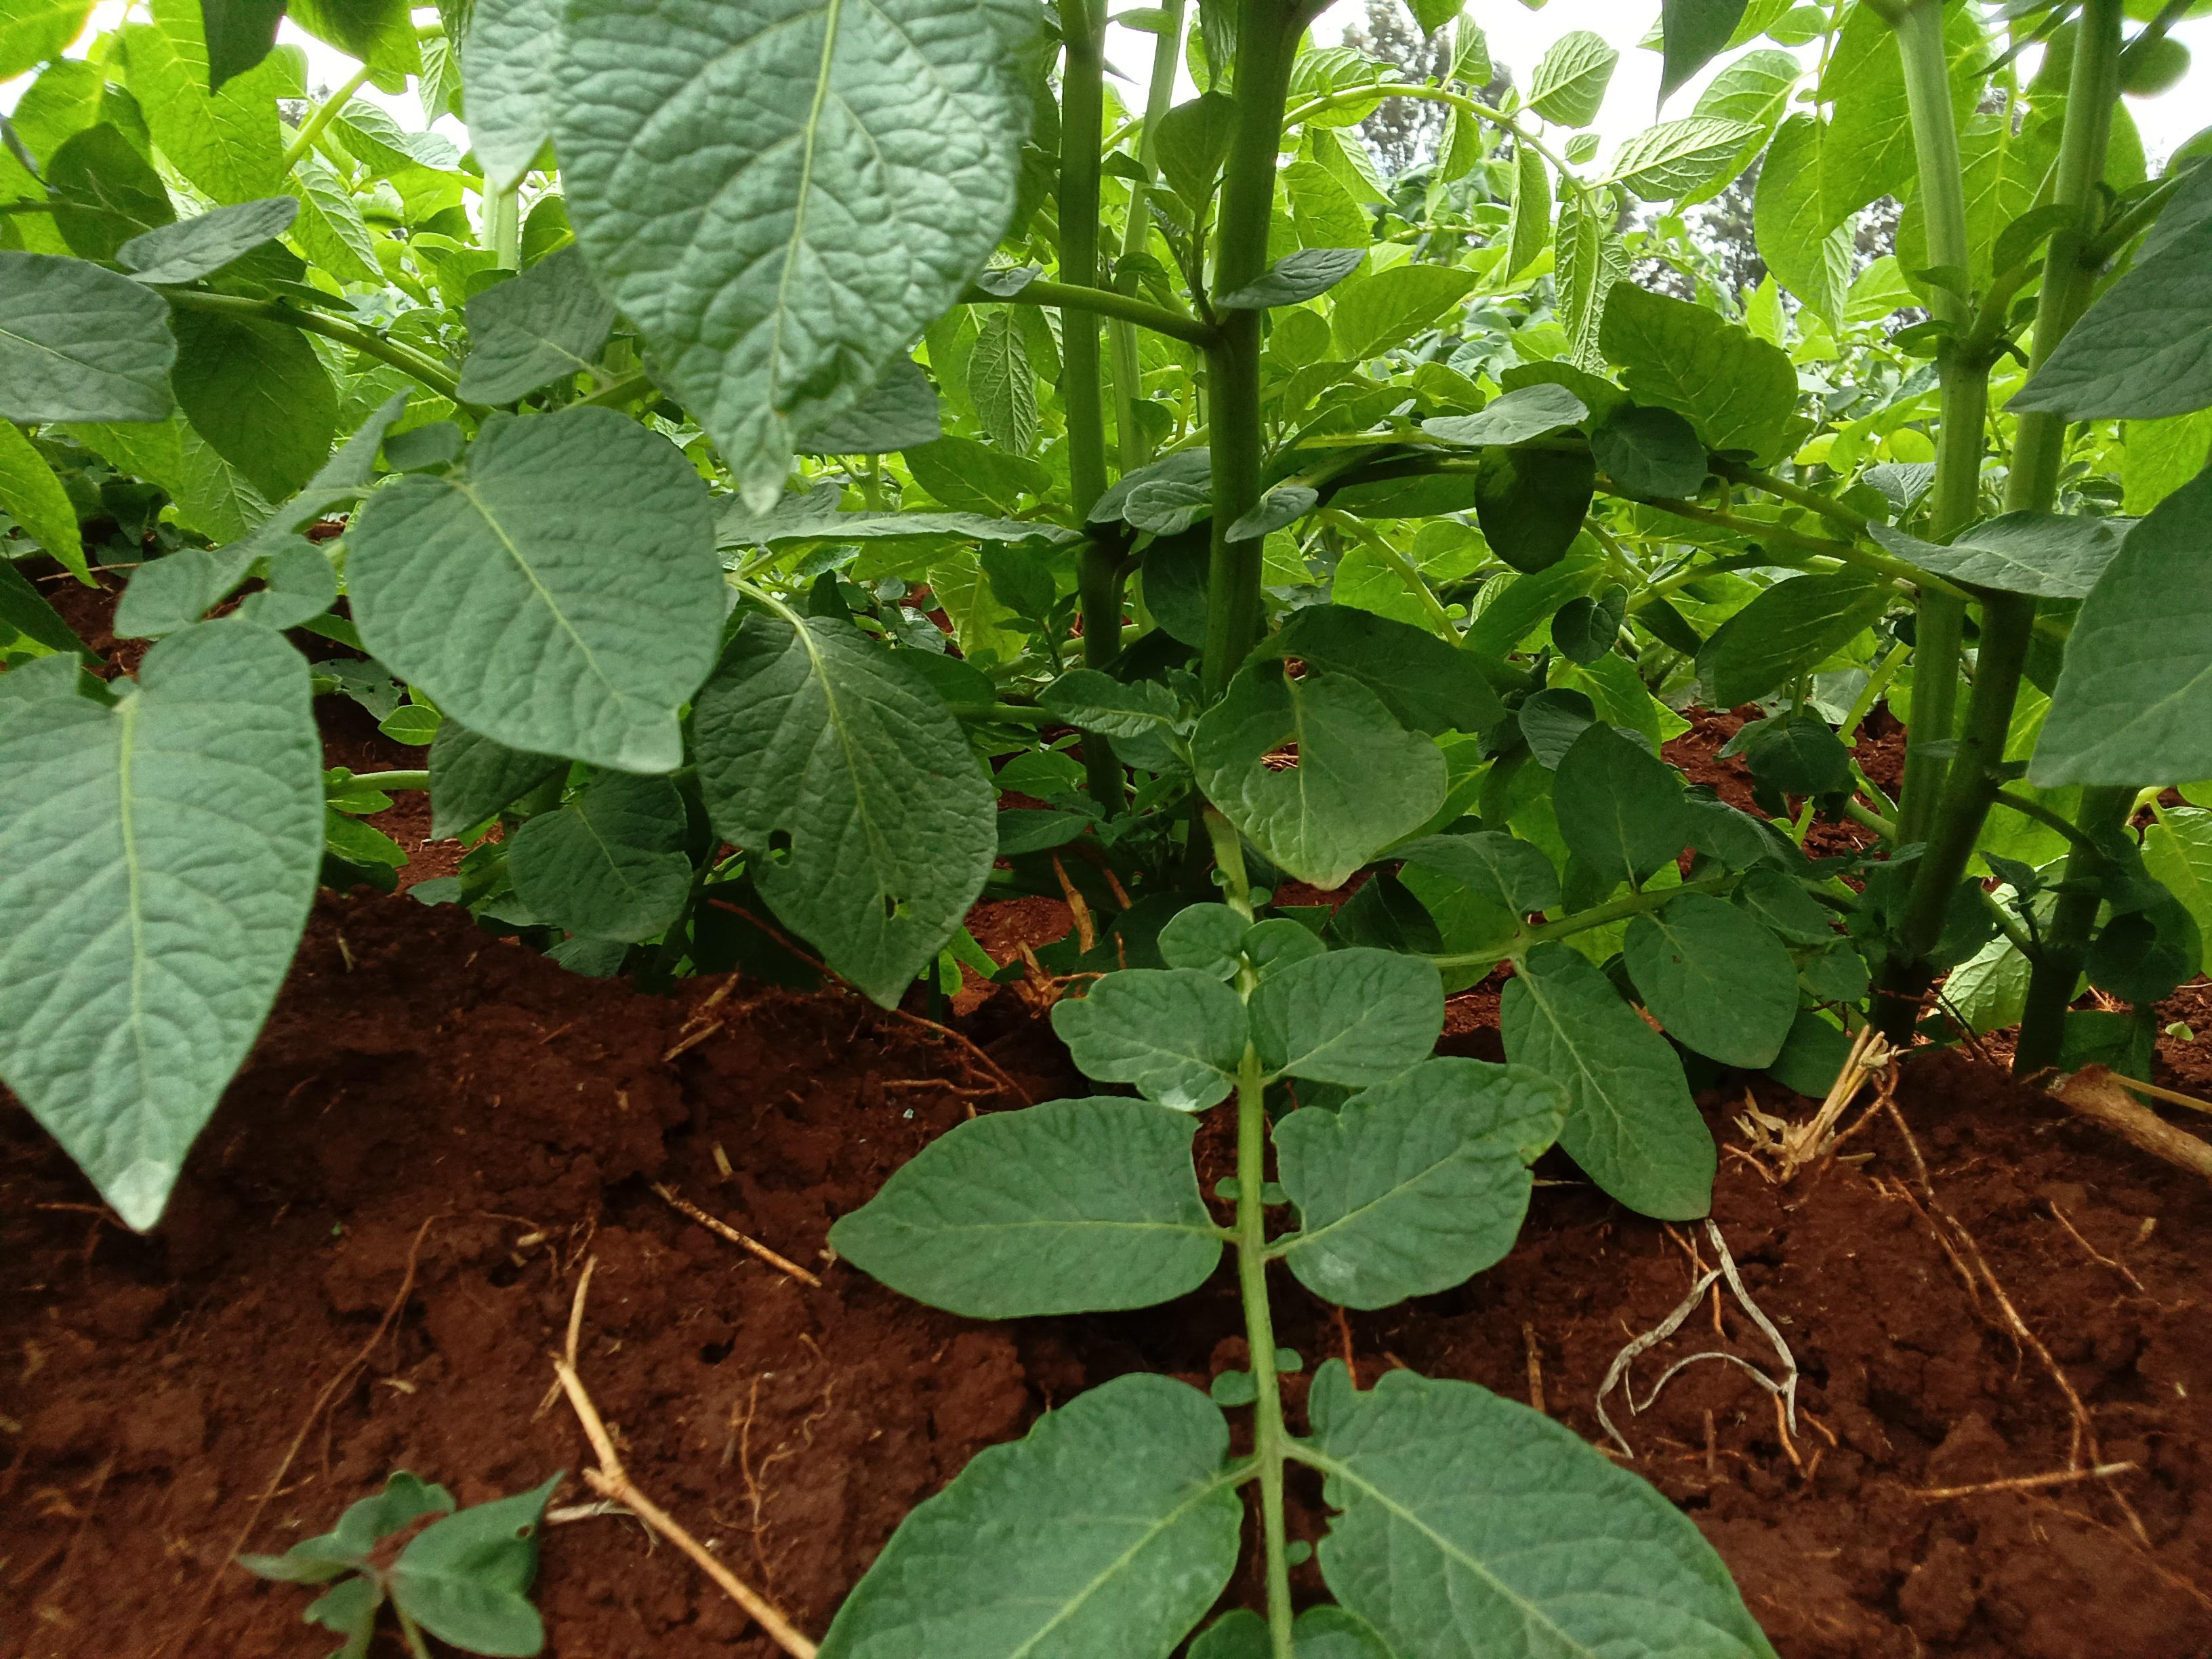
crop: potato
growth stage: vegetative
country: Kenya
